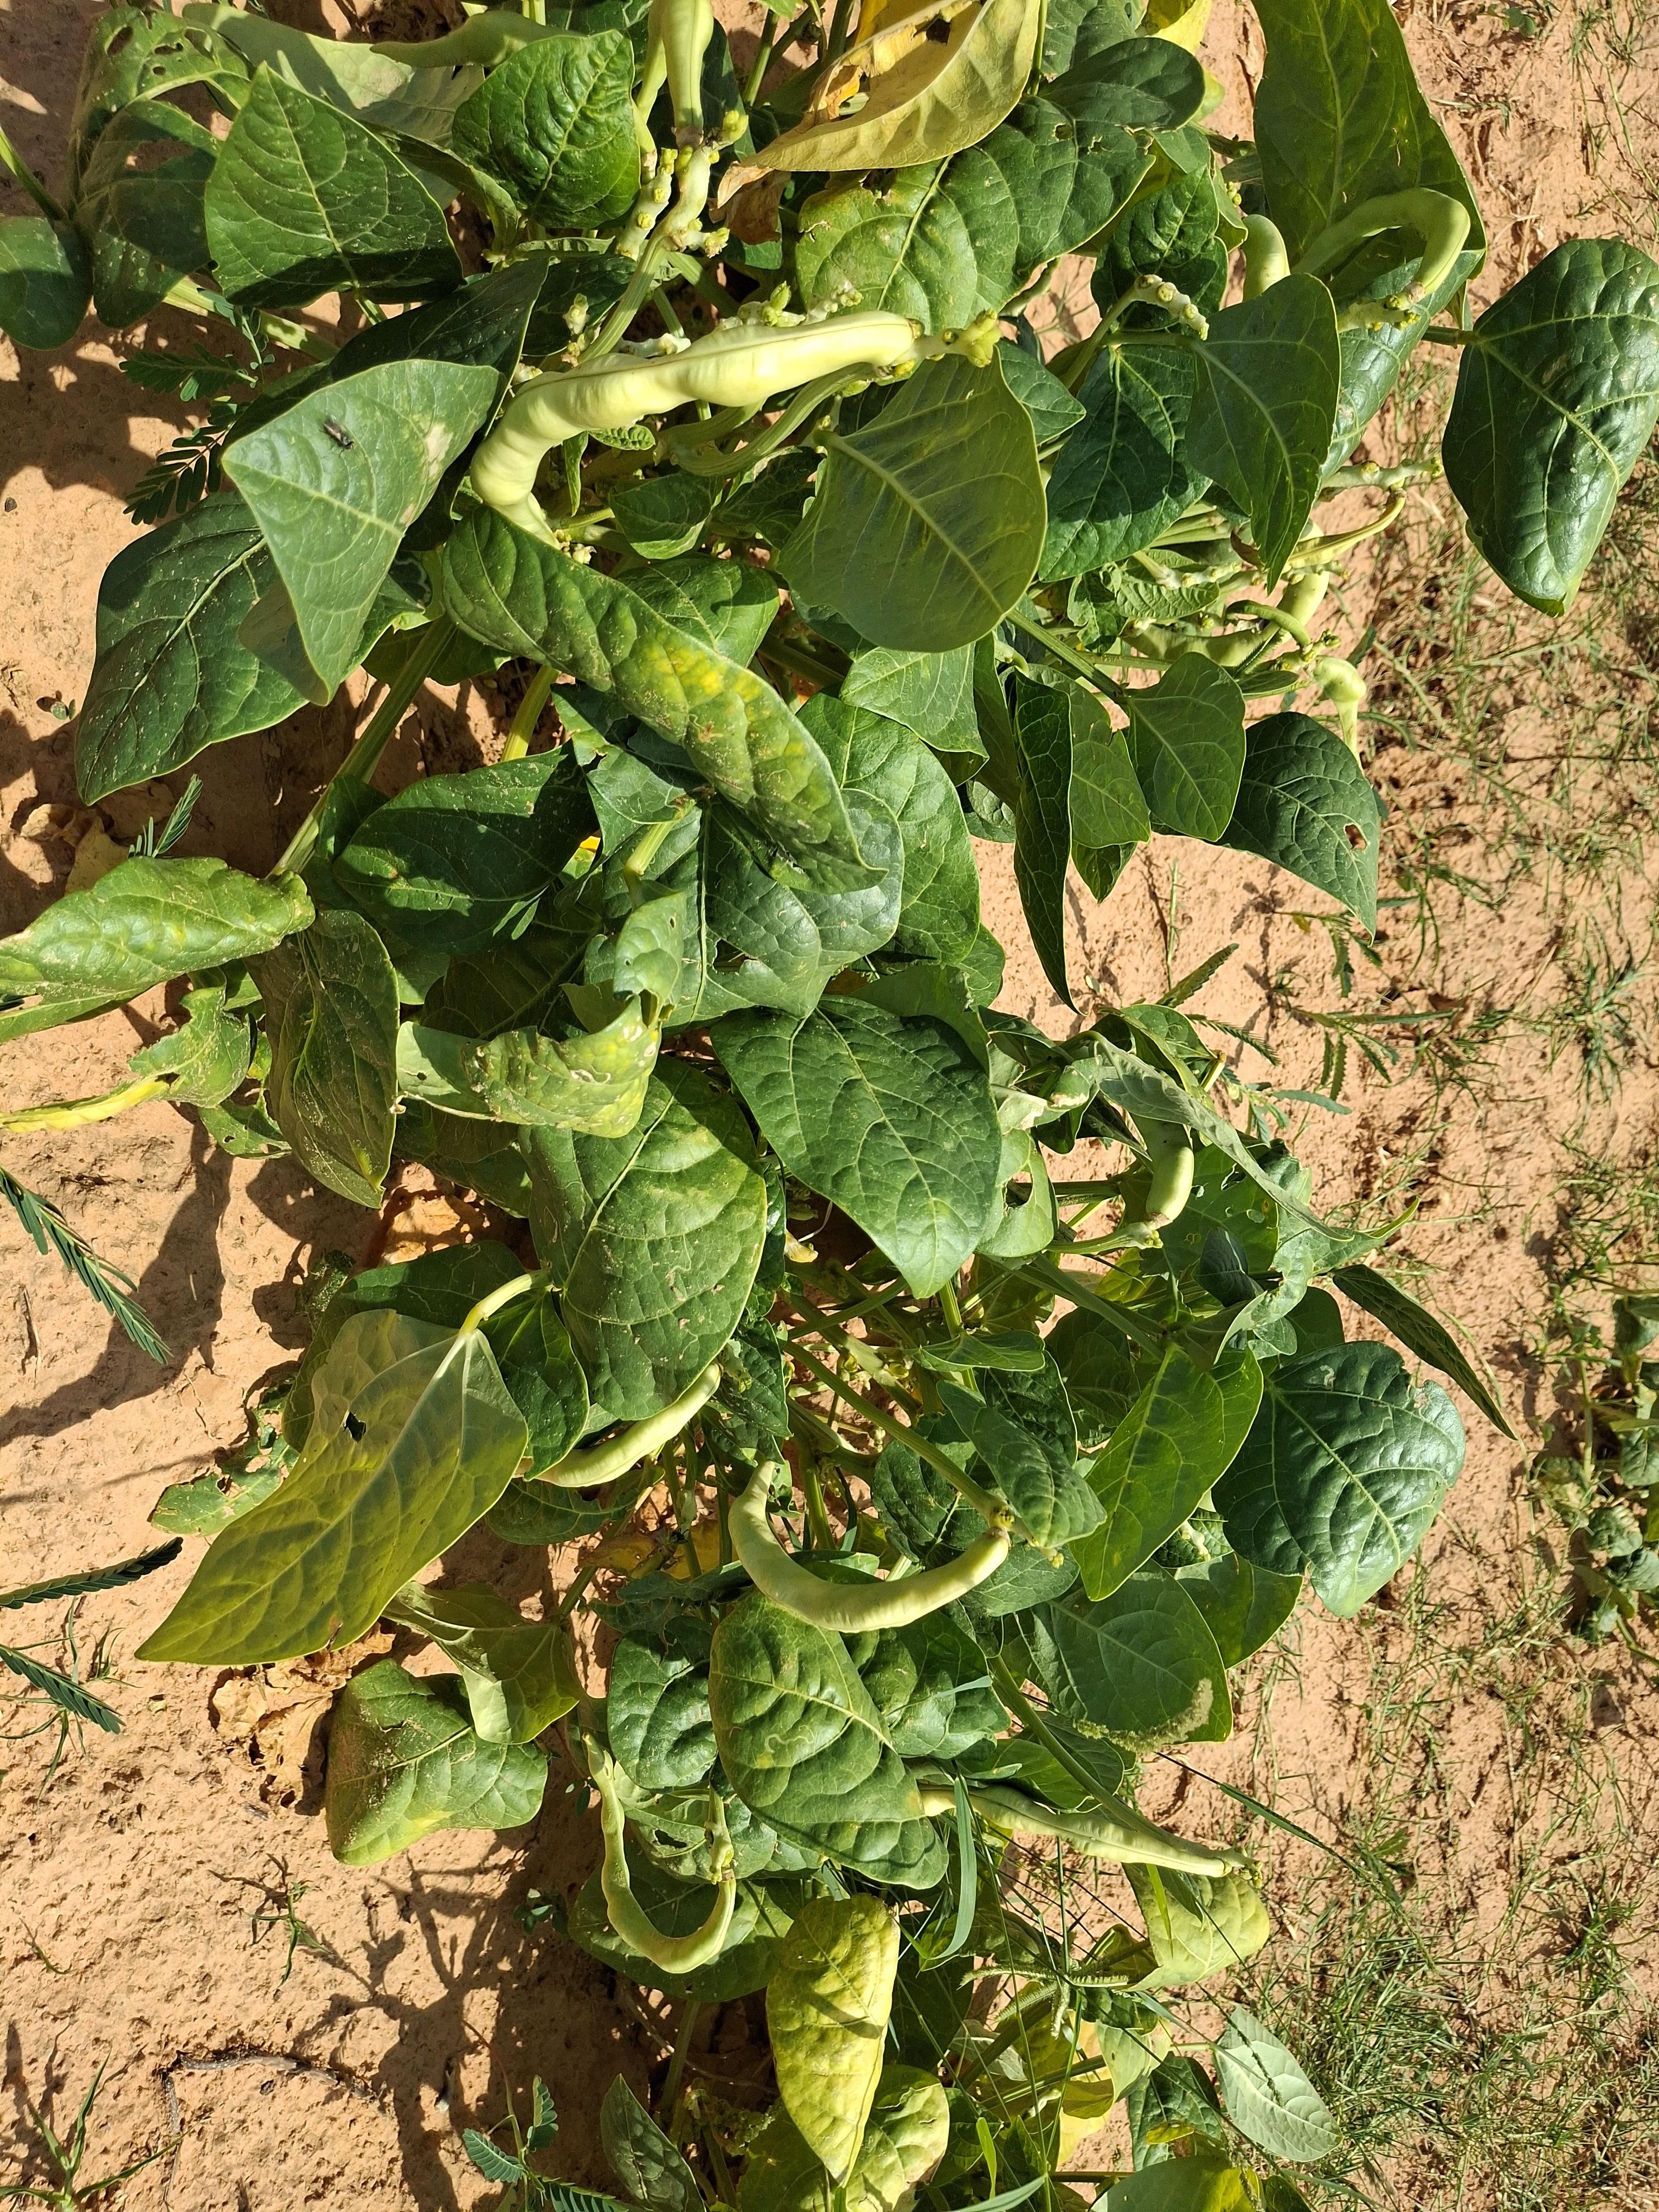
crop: cowpea
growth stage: harvest maturity
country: Nigeria
